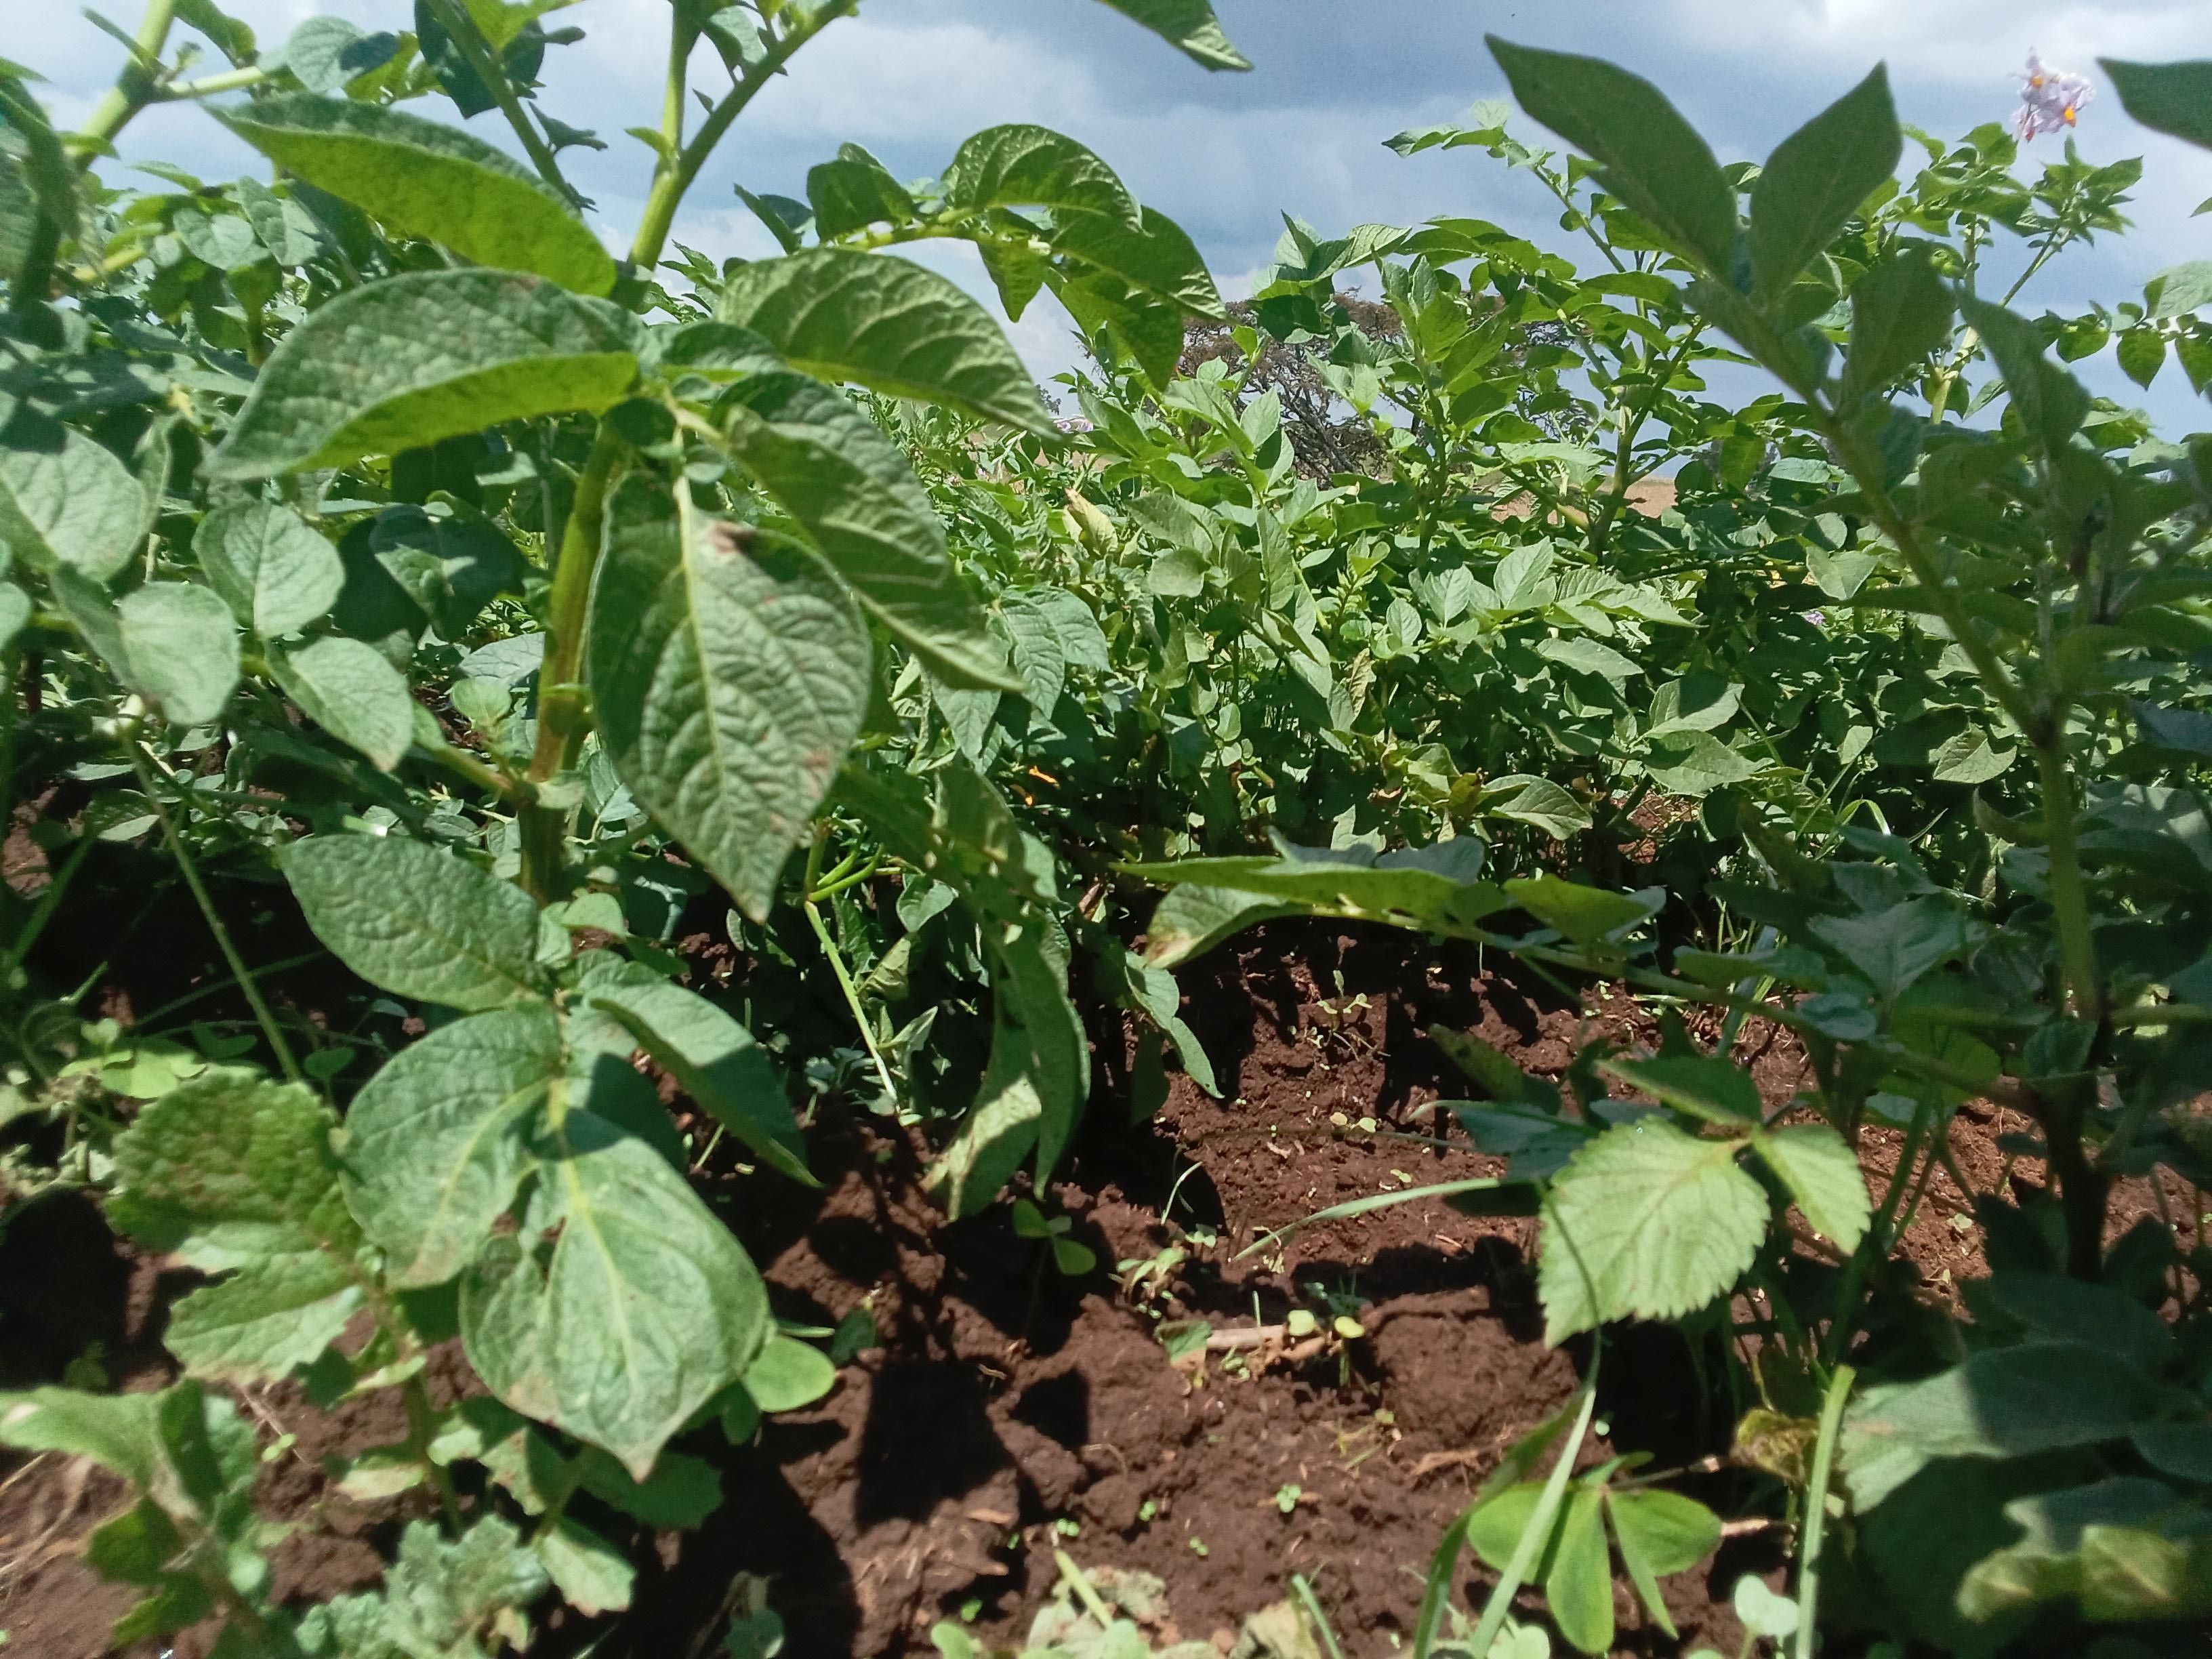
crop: potato
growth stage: flowering
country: Kenya
